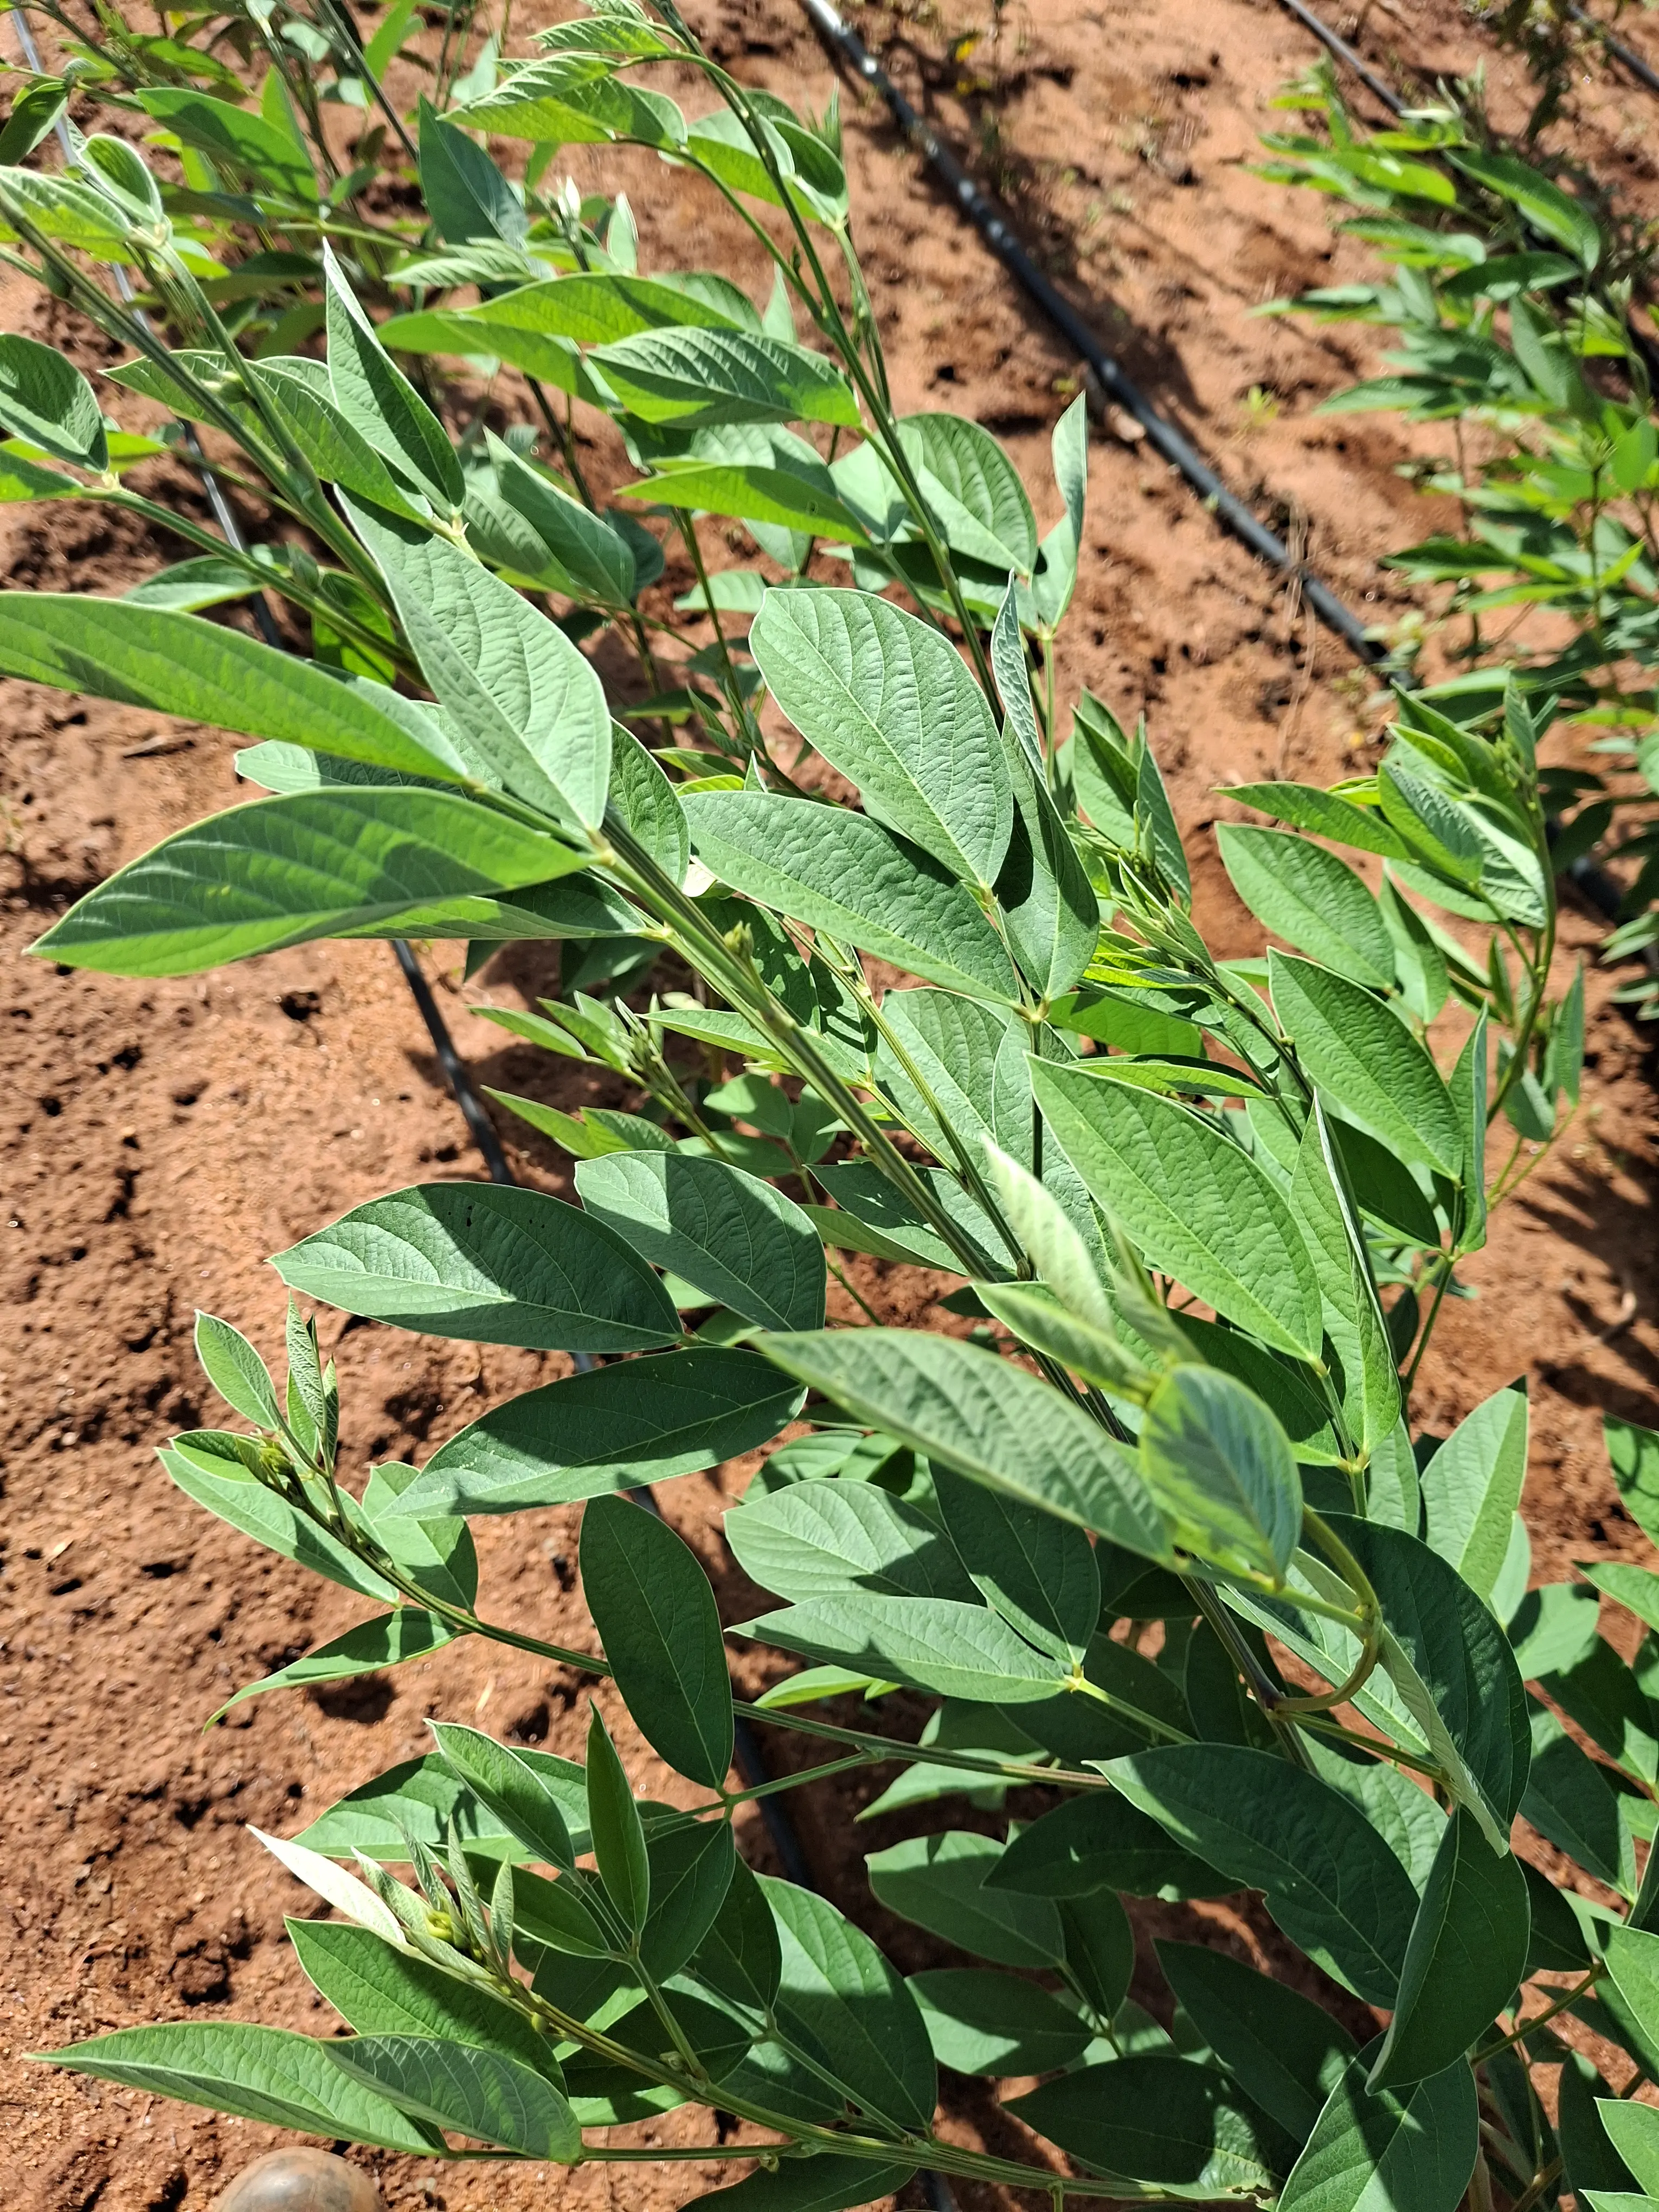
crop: pigeonpea
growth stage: vegetative
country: Kenya
